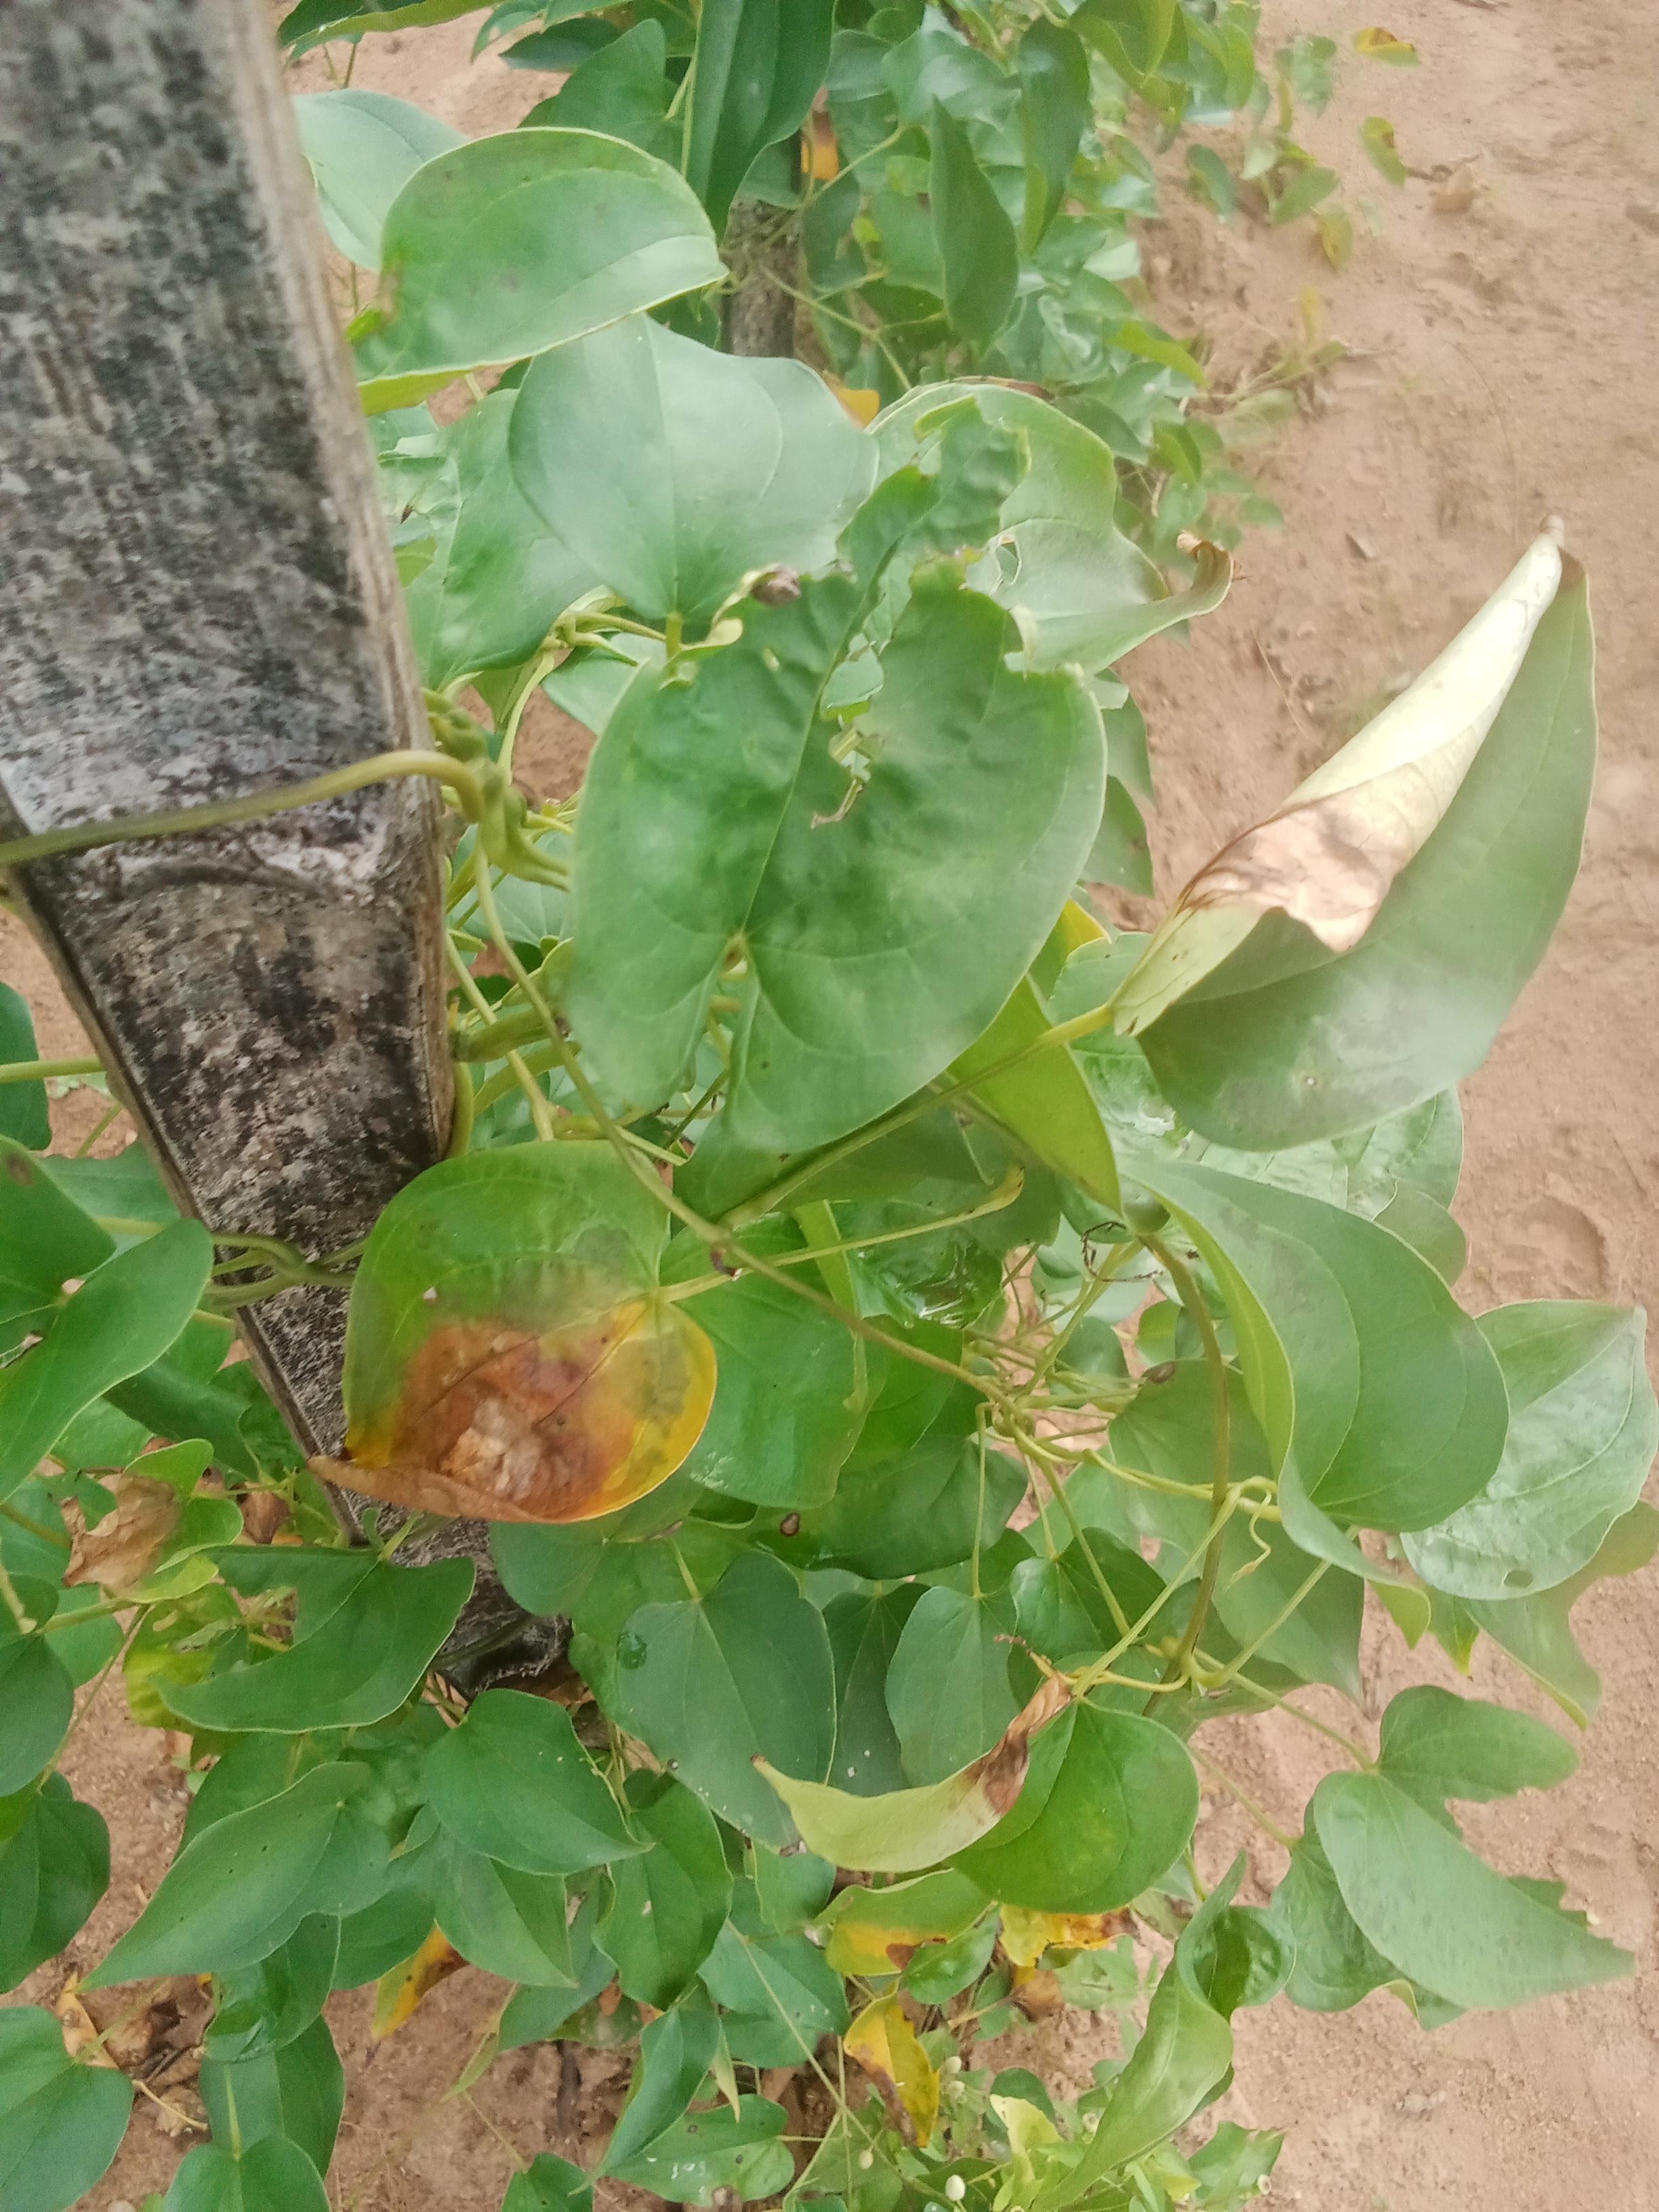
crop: yam
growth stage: vegetative
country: Nigeria
